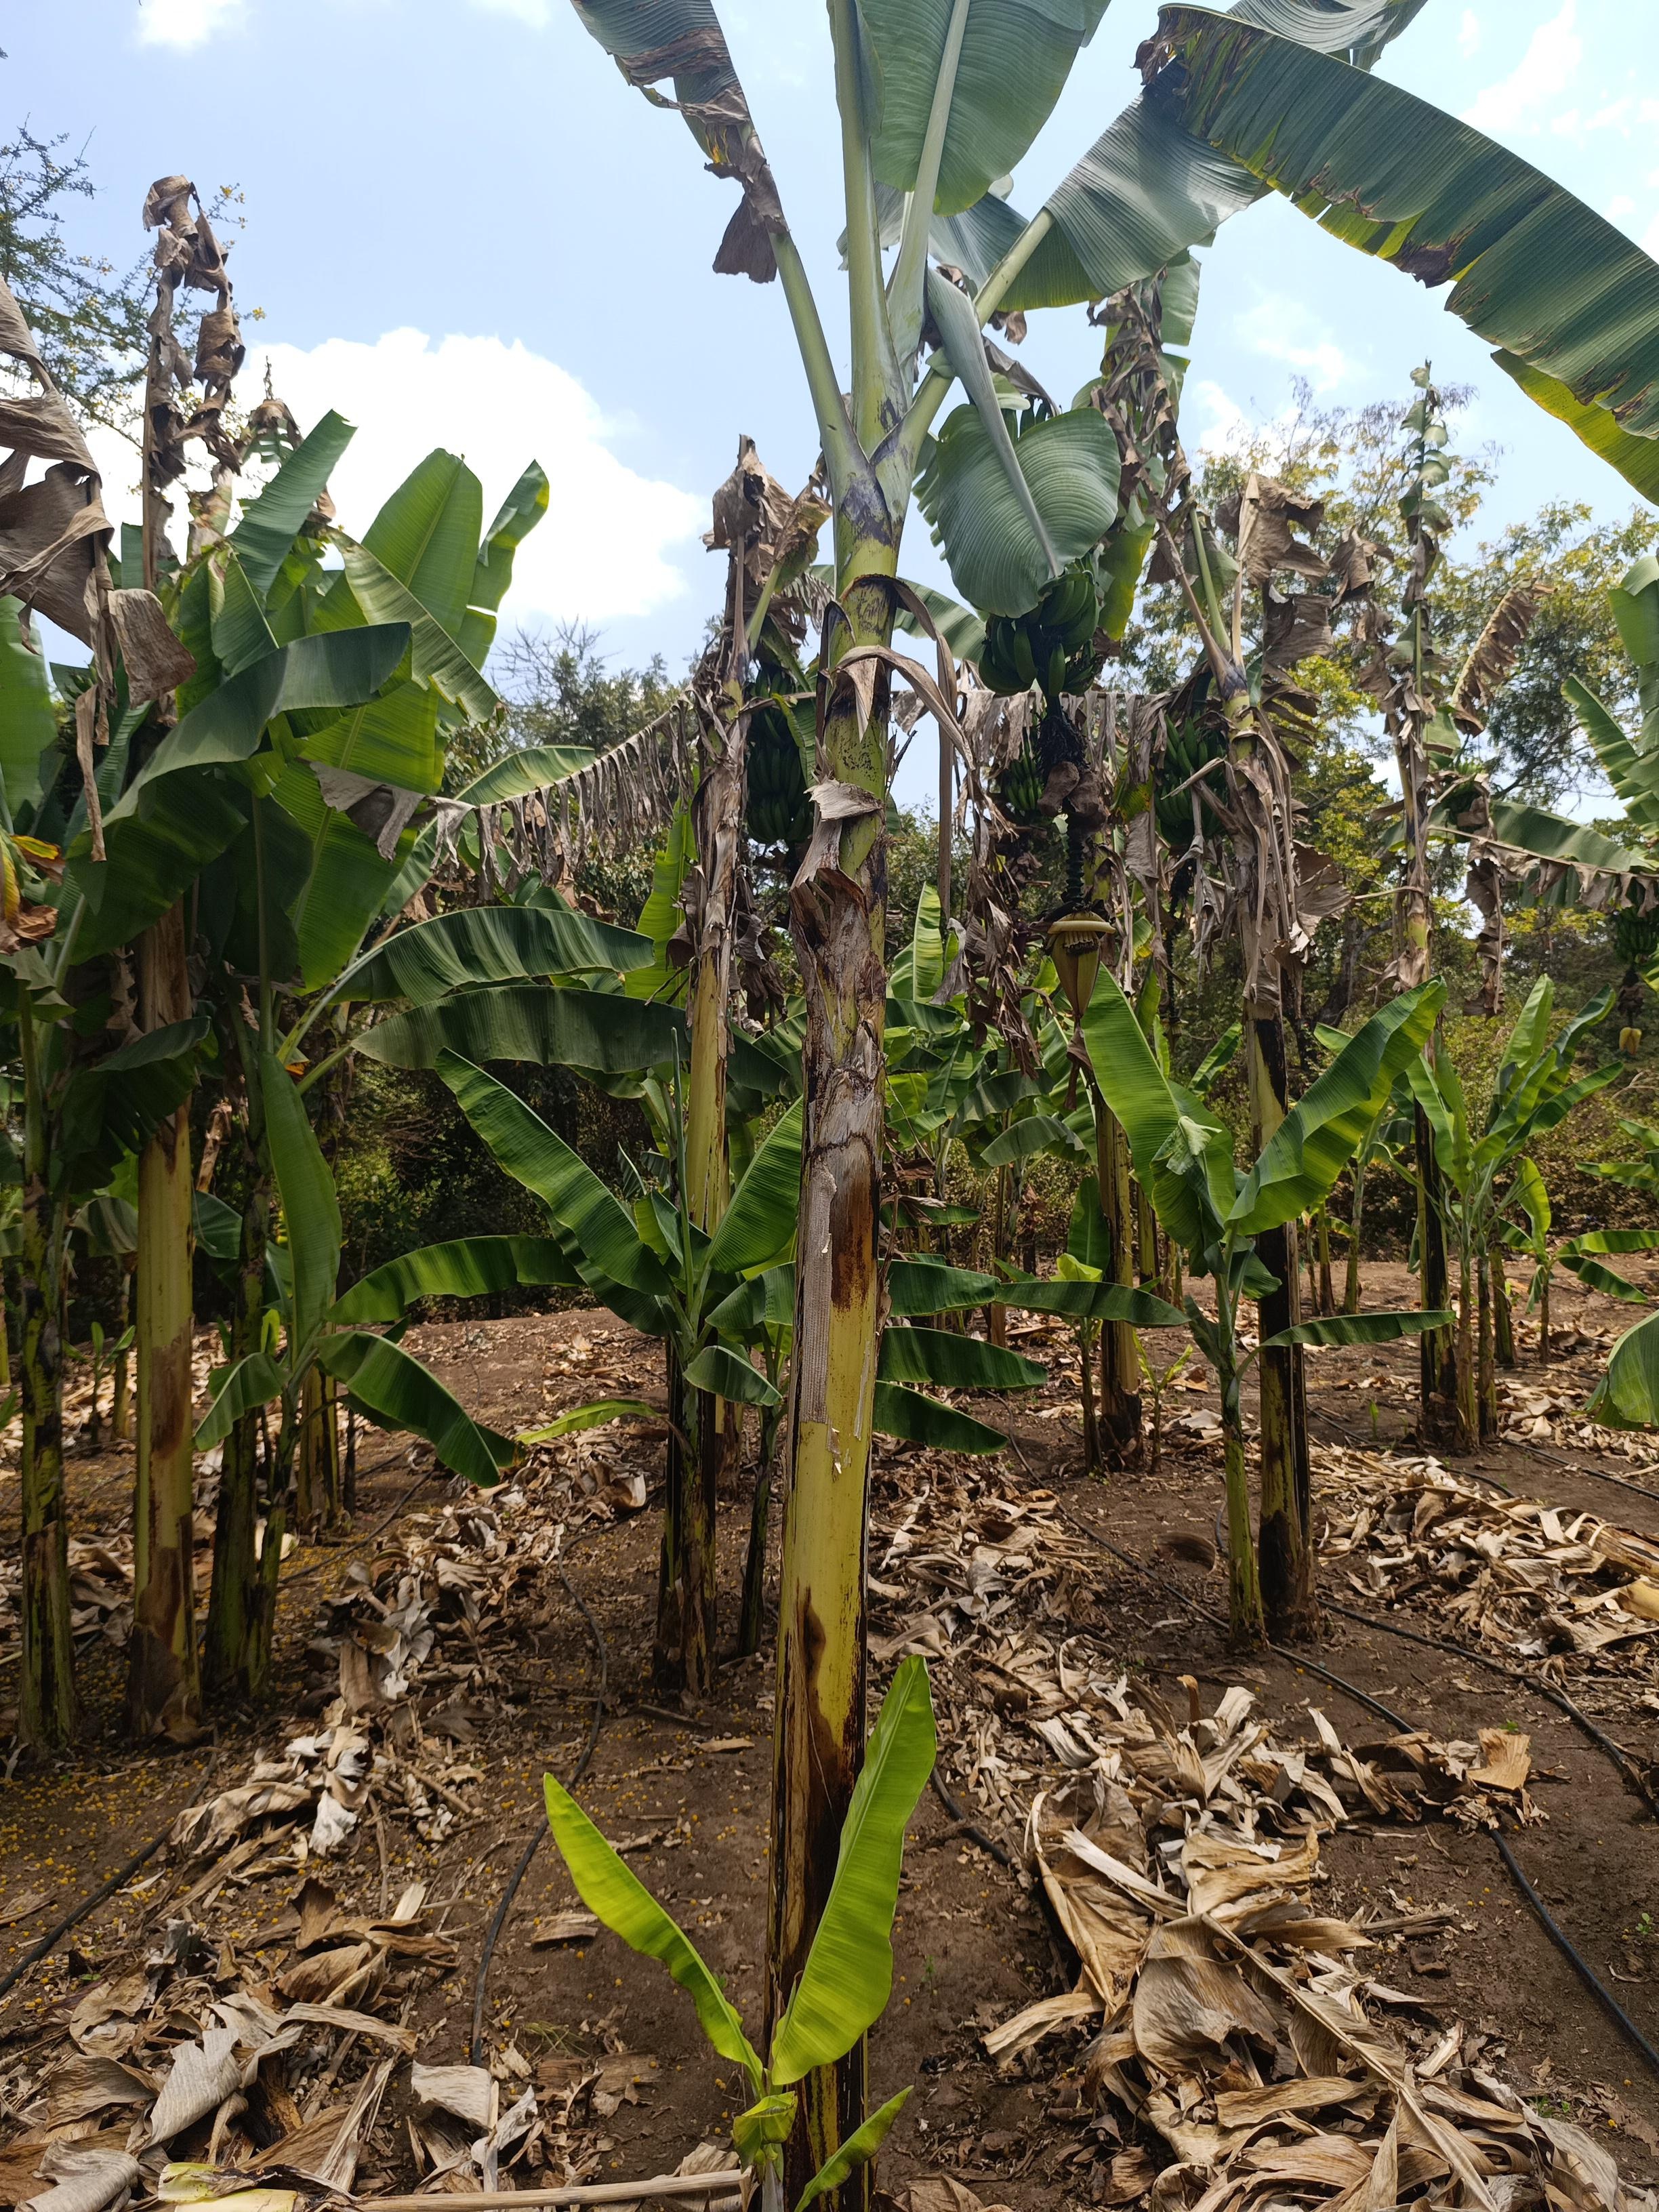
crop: banana
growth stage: development fruit
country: Tanzania
